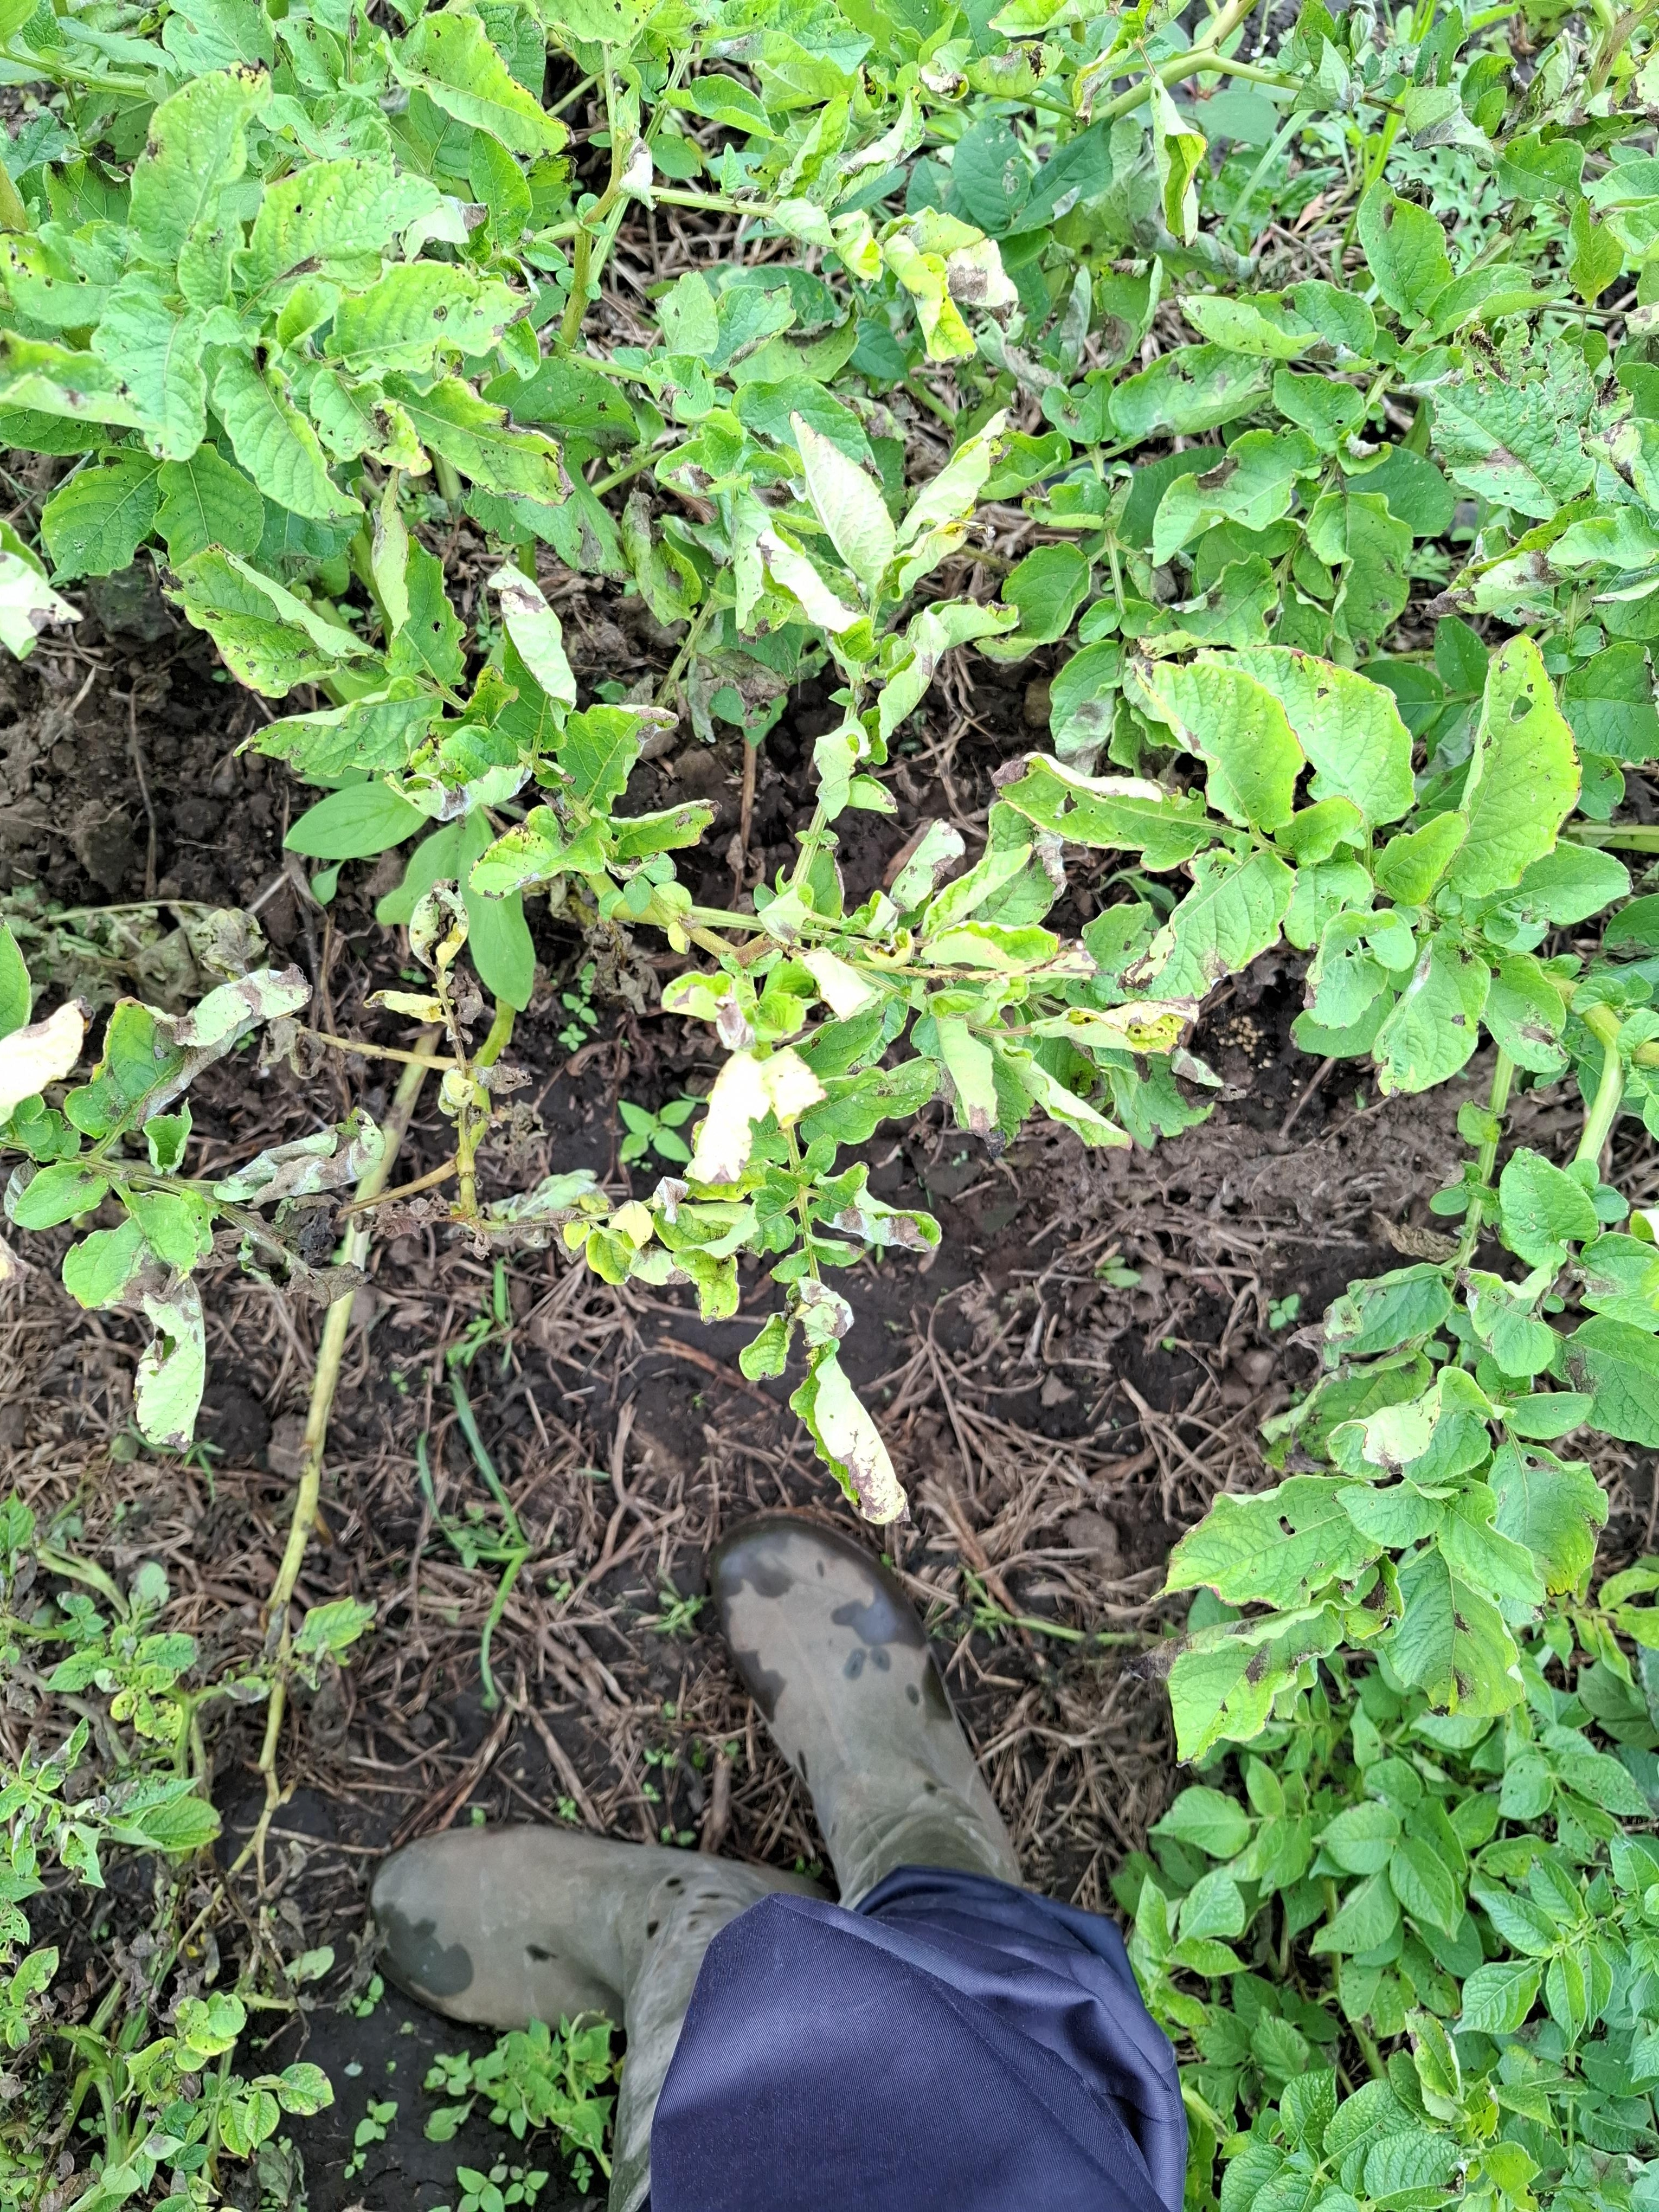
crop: potato
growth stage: flowering
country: Tanzania
